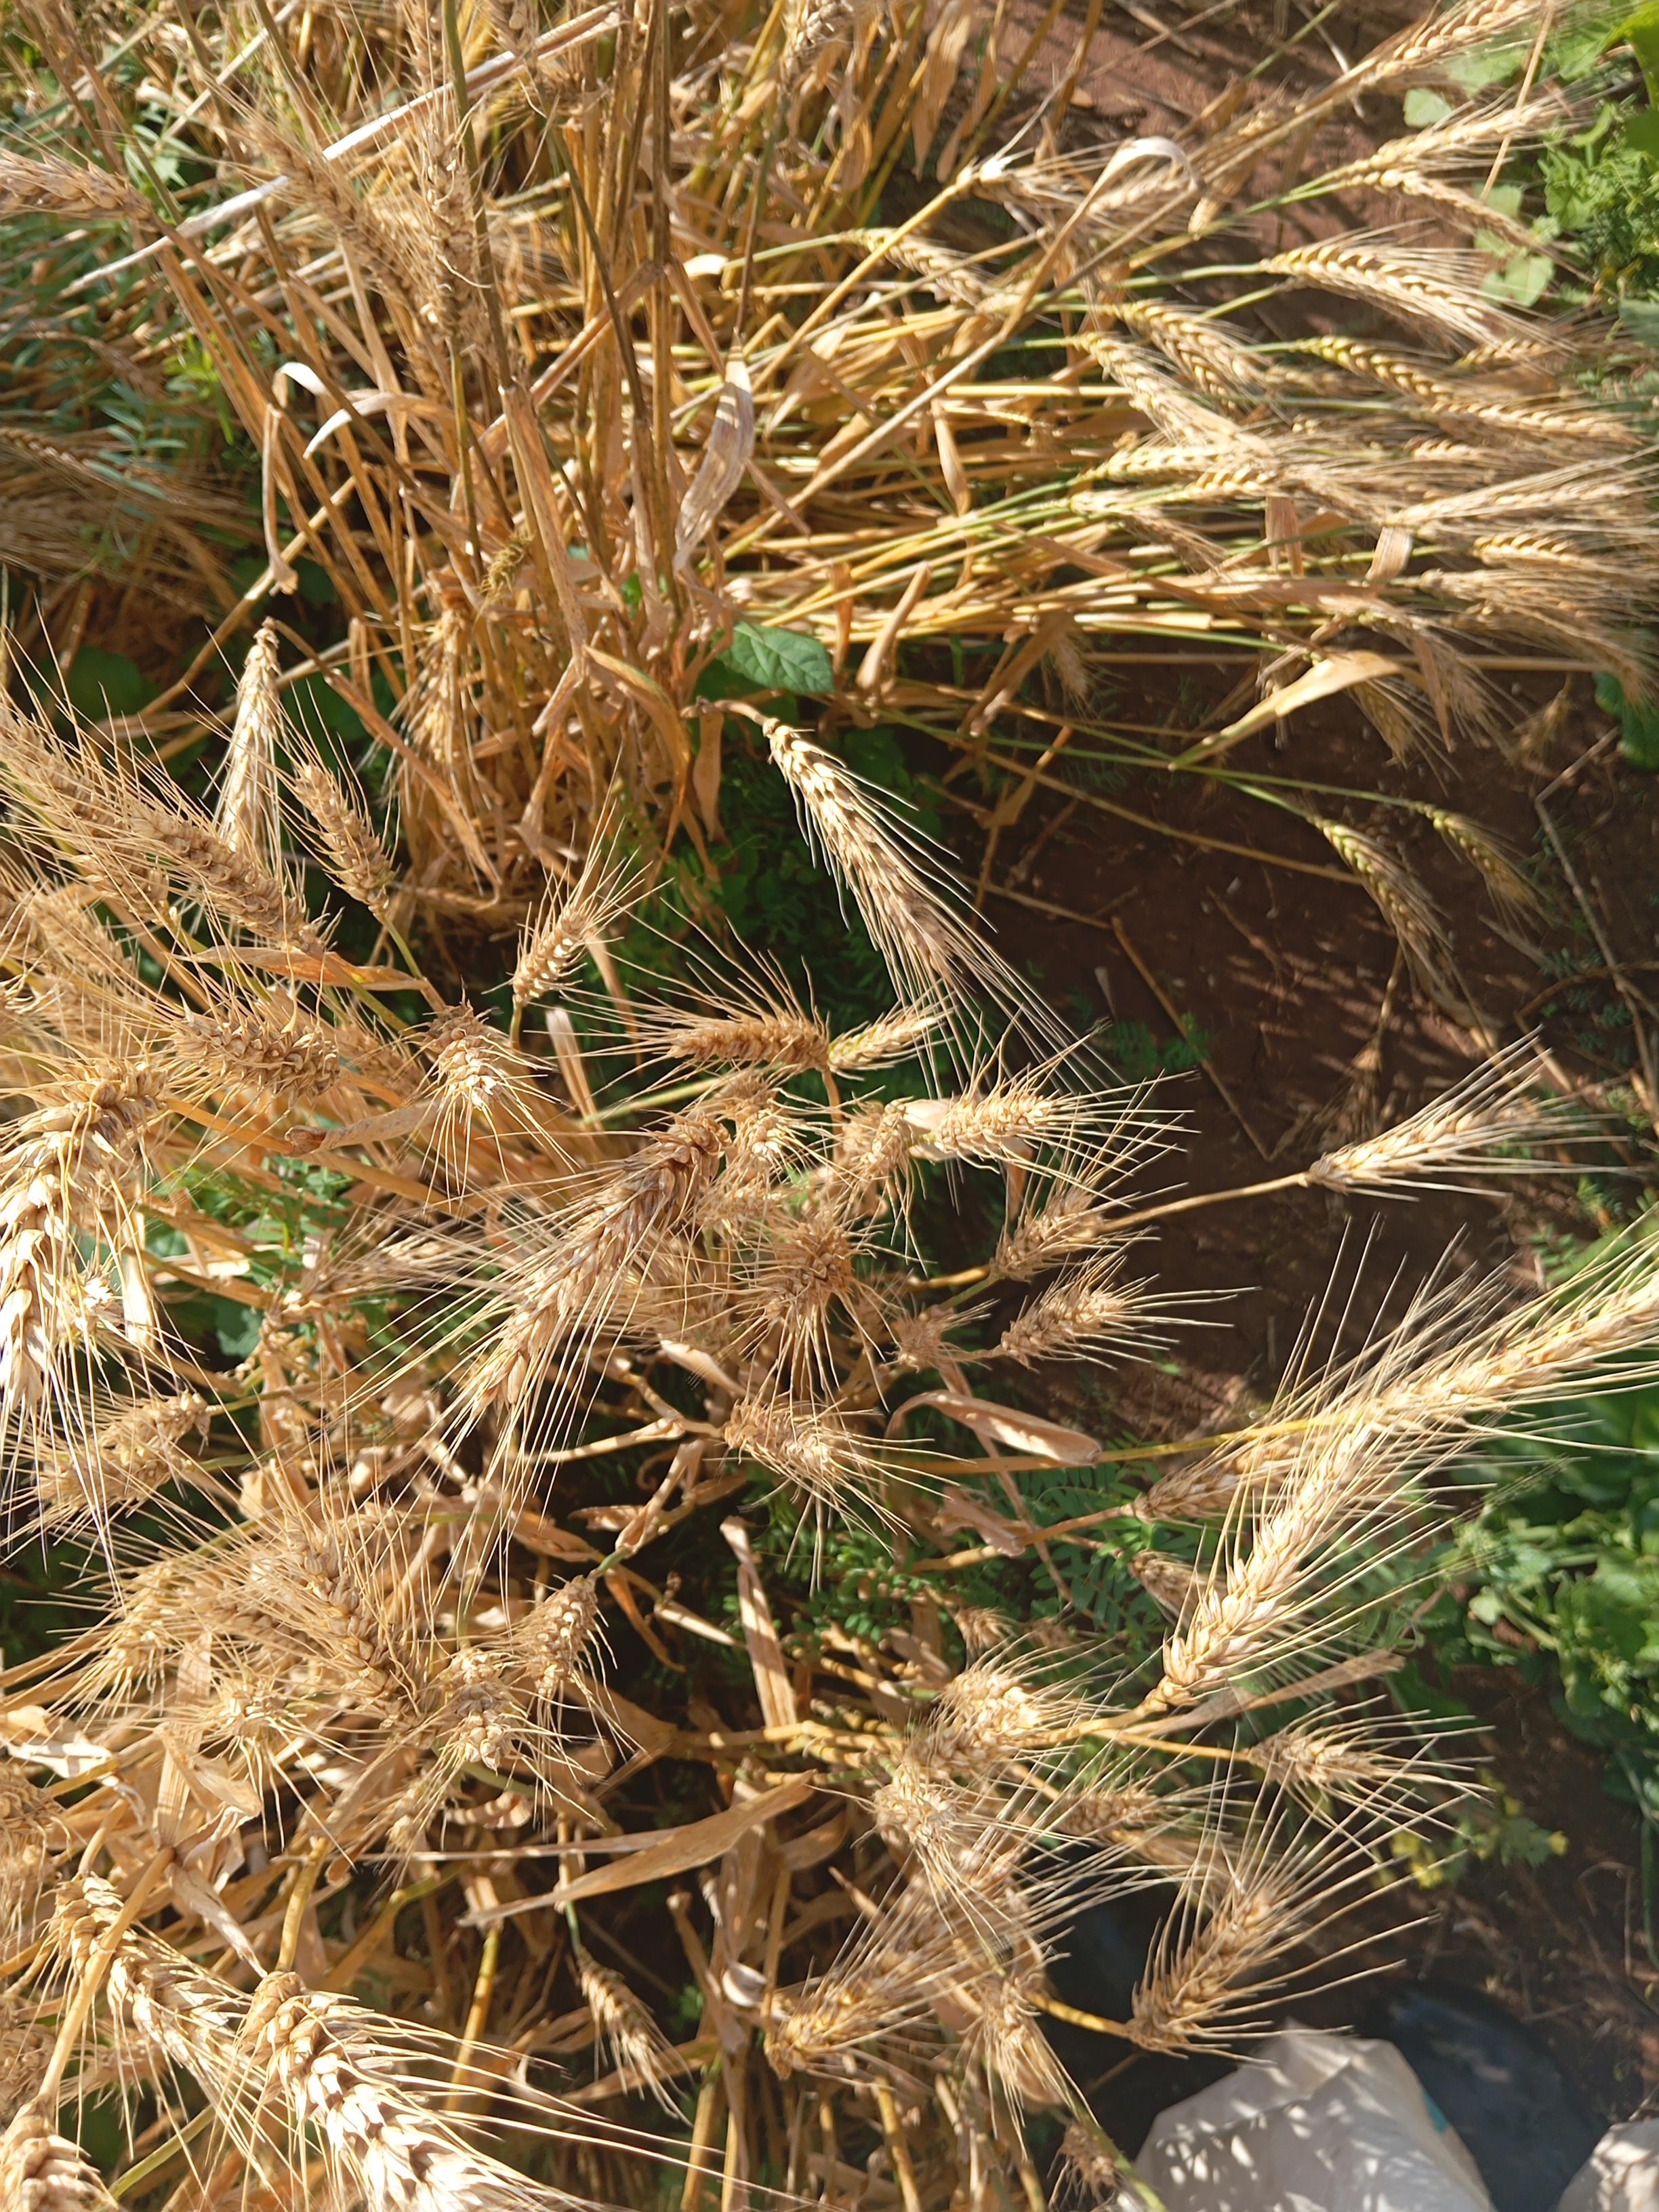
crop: wheat
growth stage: maturity
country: Kenya
